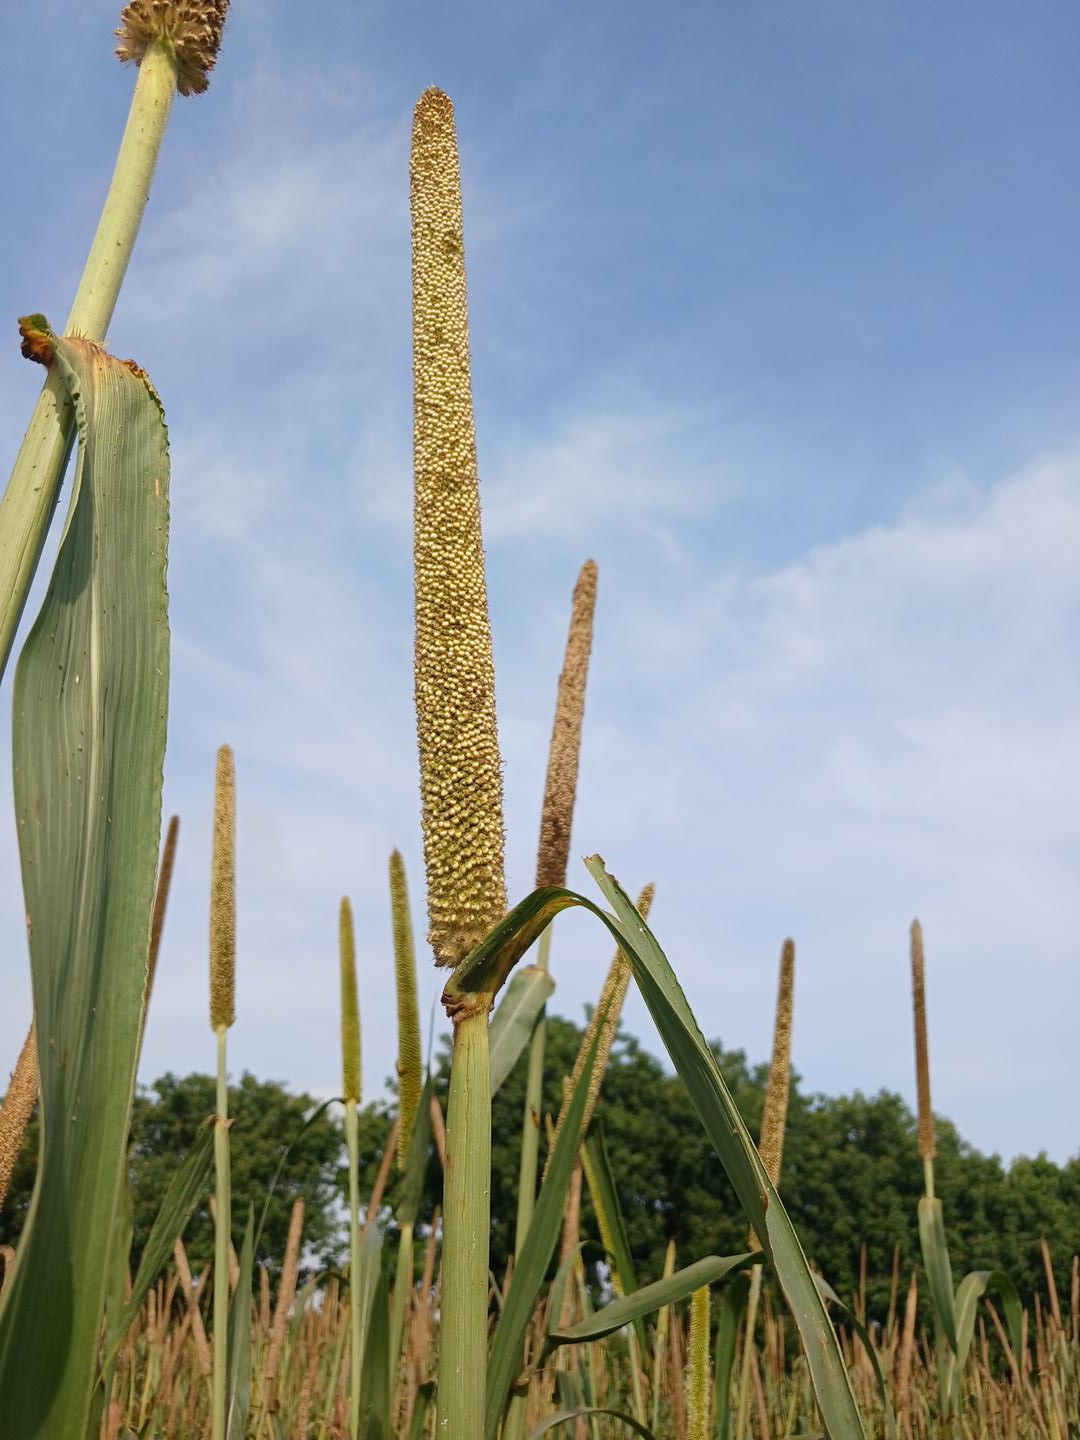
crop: pearl millet
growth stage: filling grain
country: Senegal
